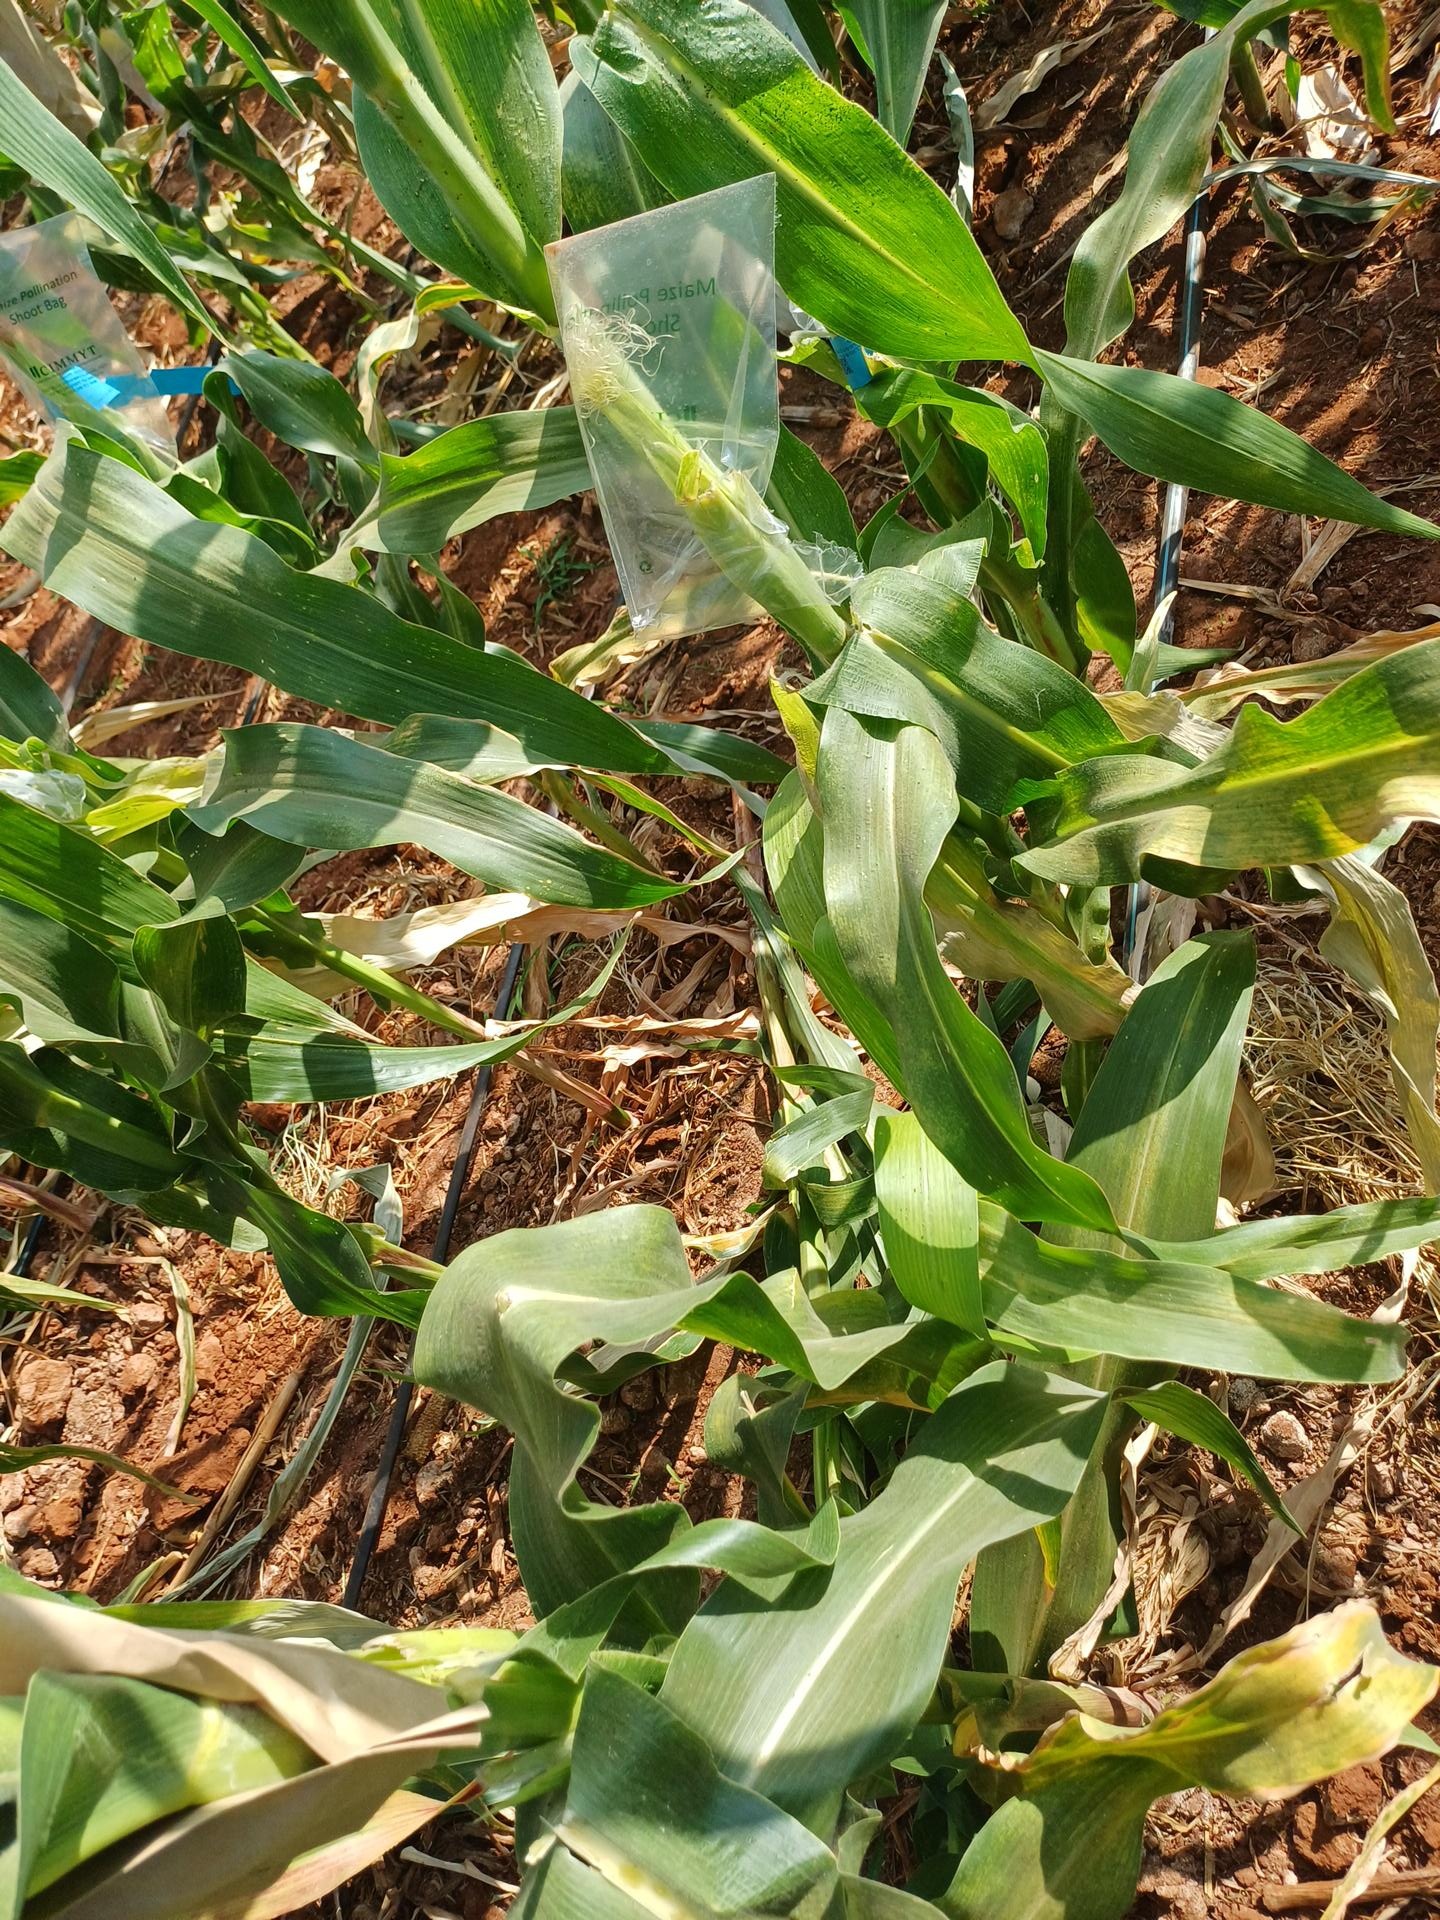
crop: maize
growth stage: flowering
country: Kenya
